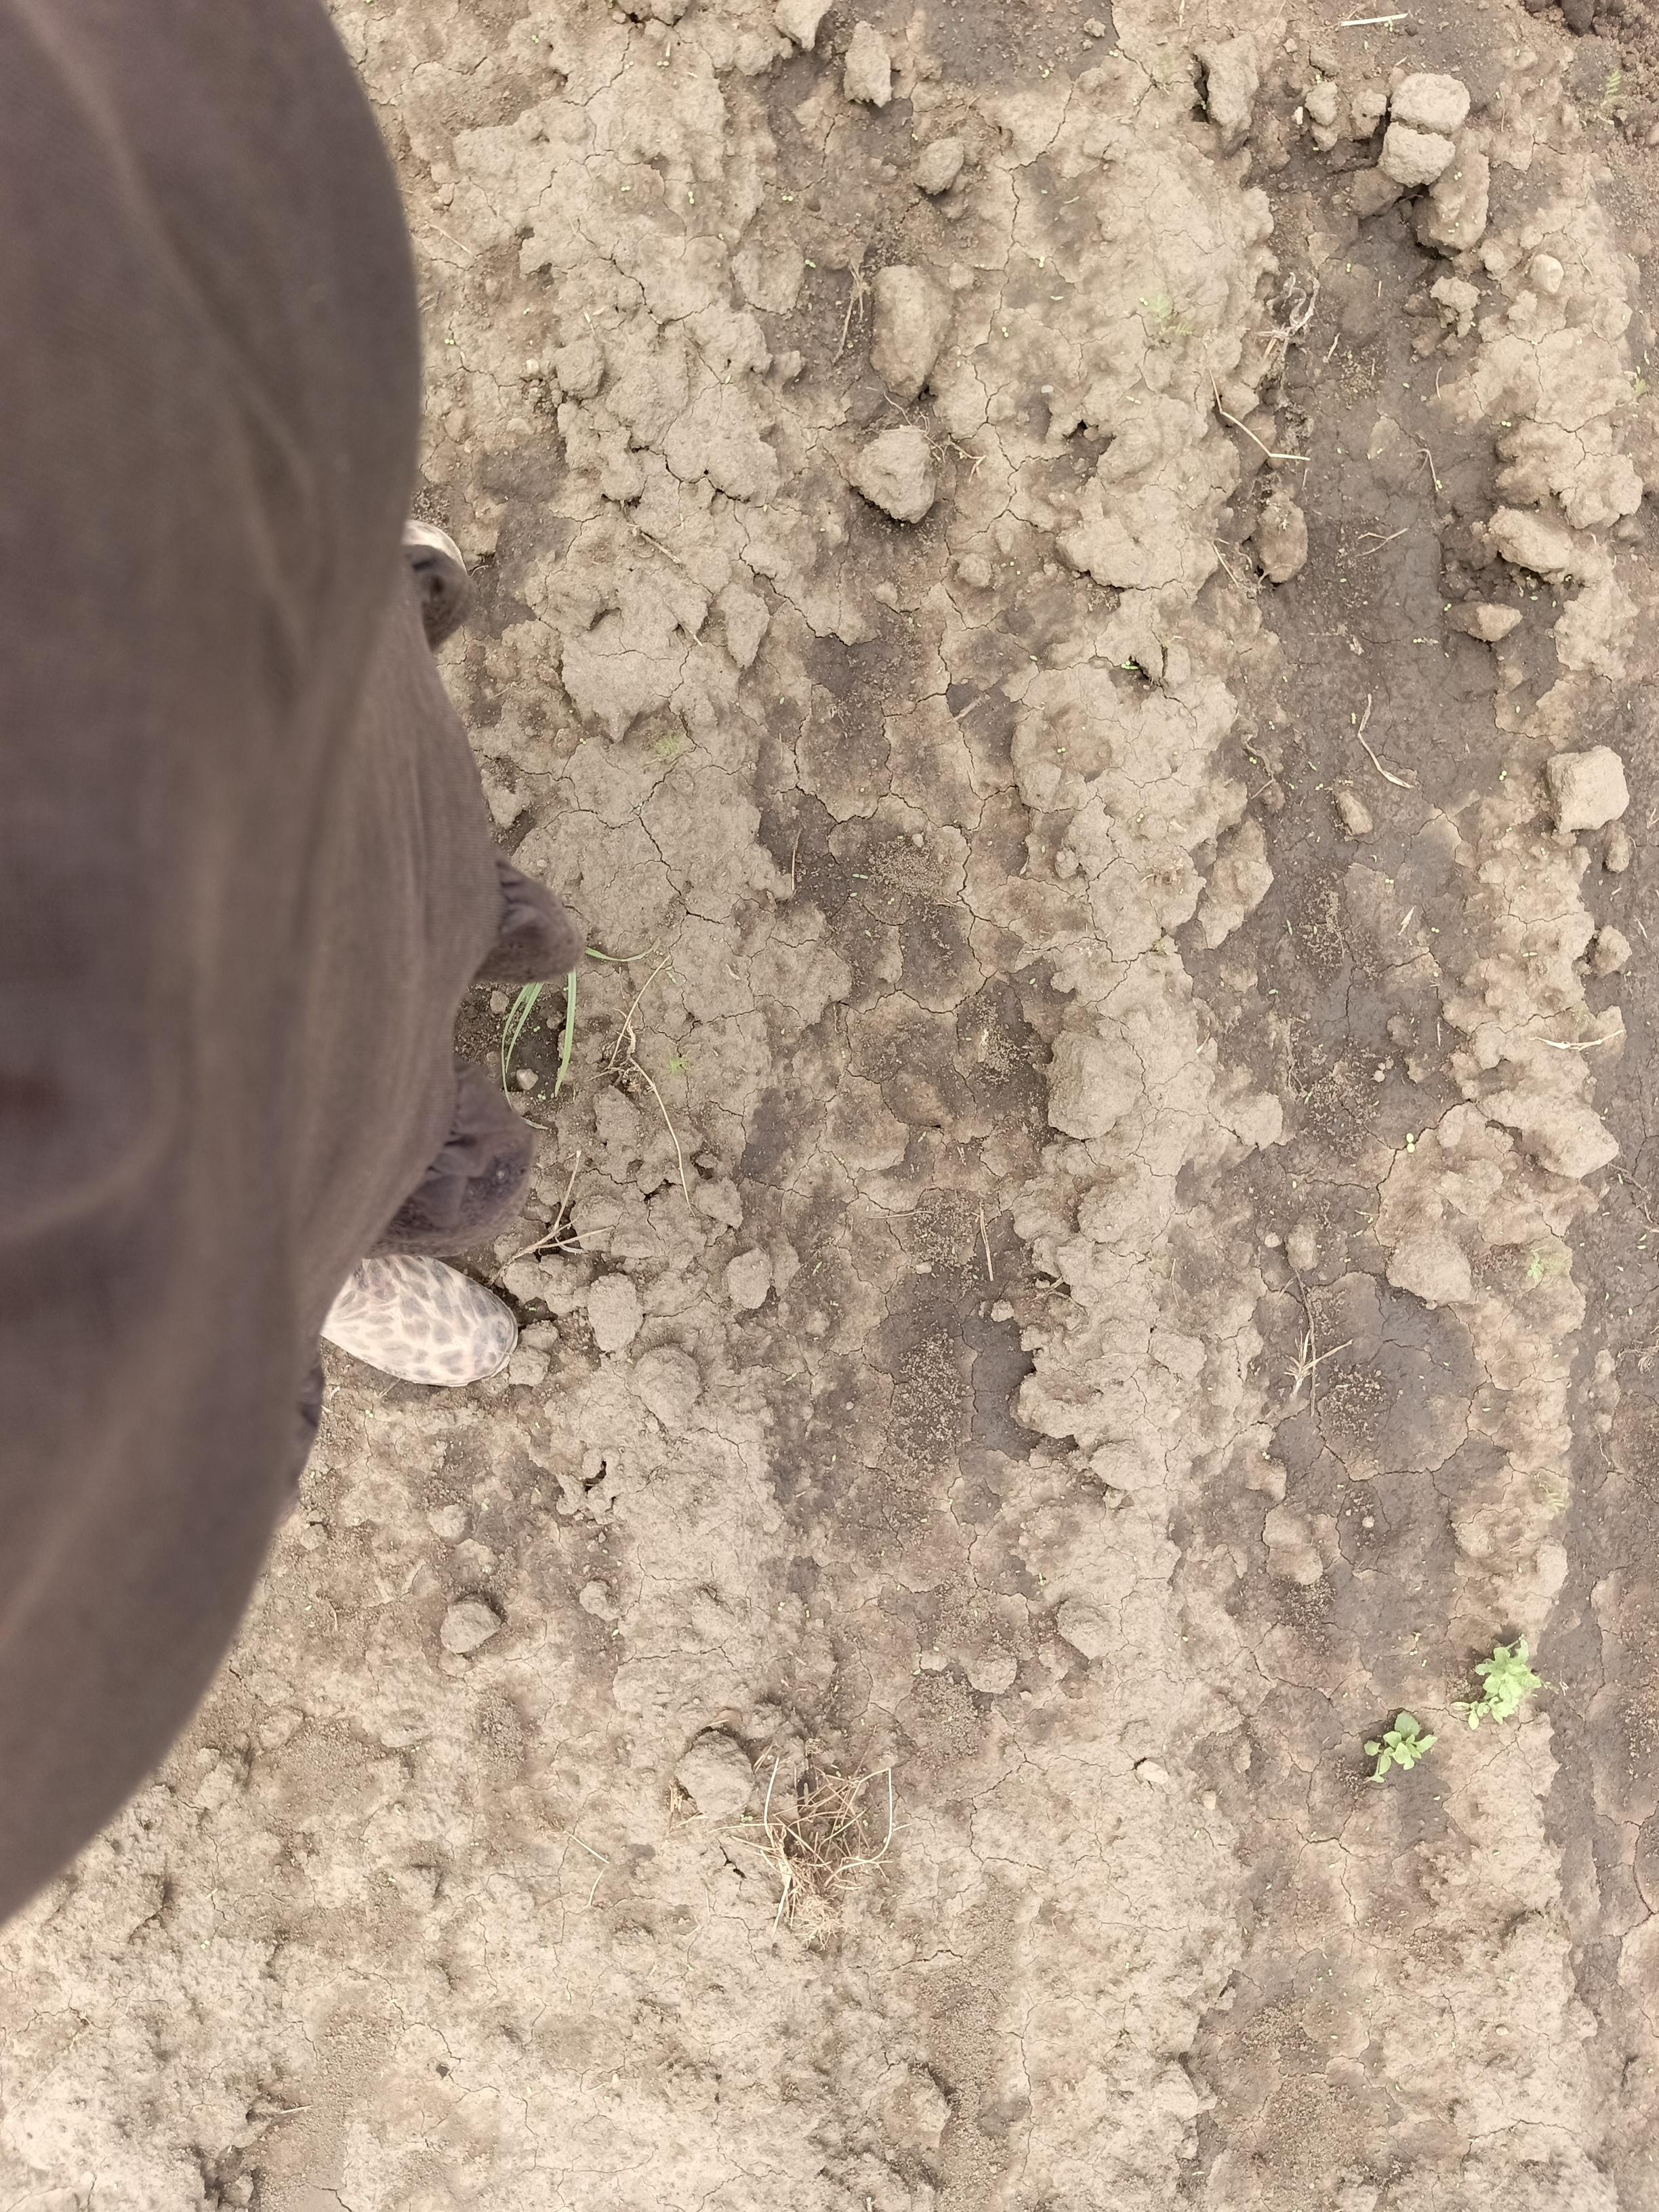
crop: chickpea
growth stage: emergence
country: Tanzania
